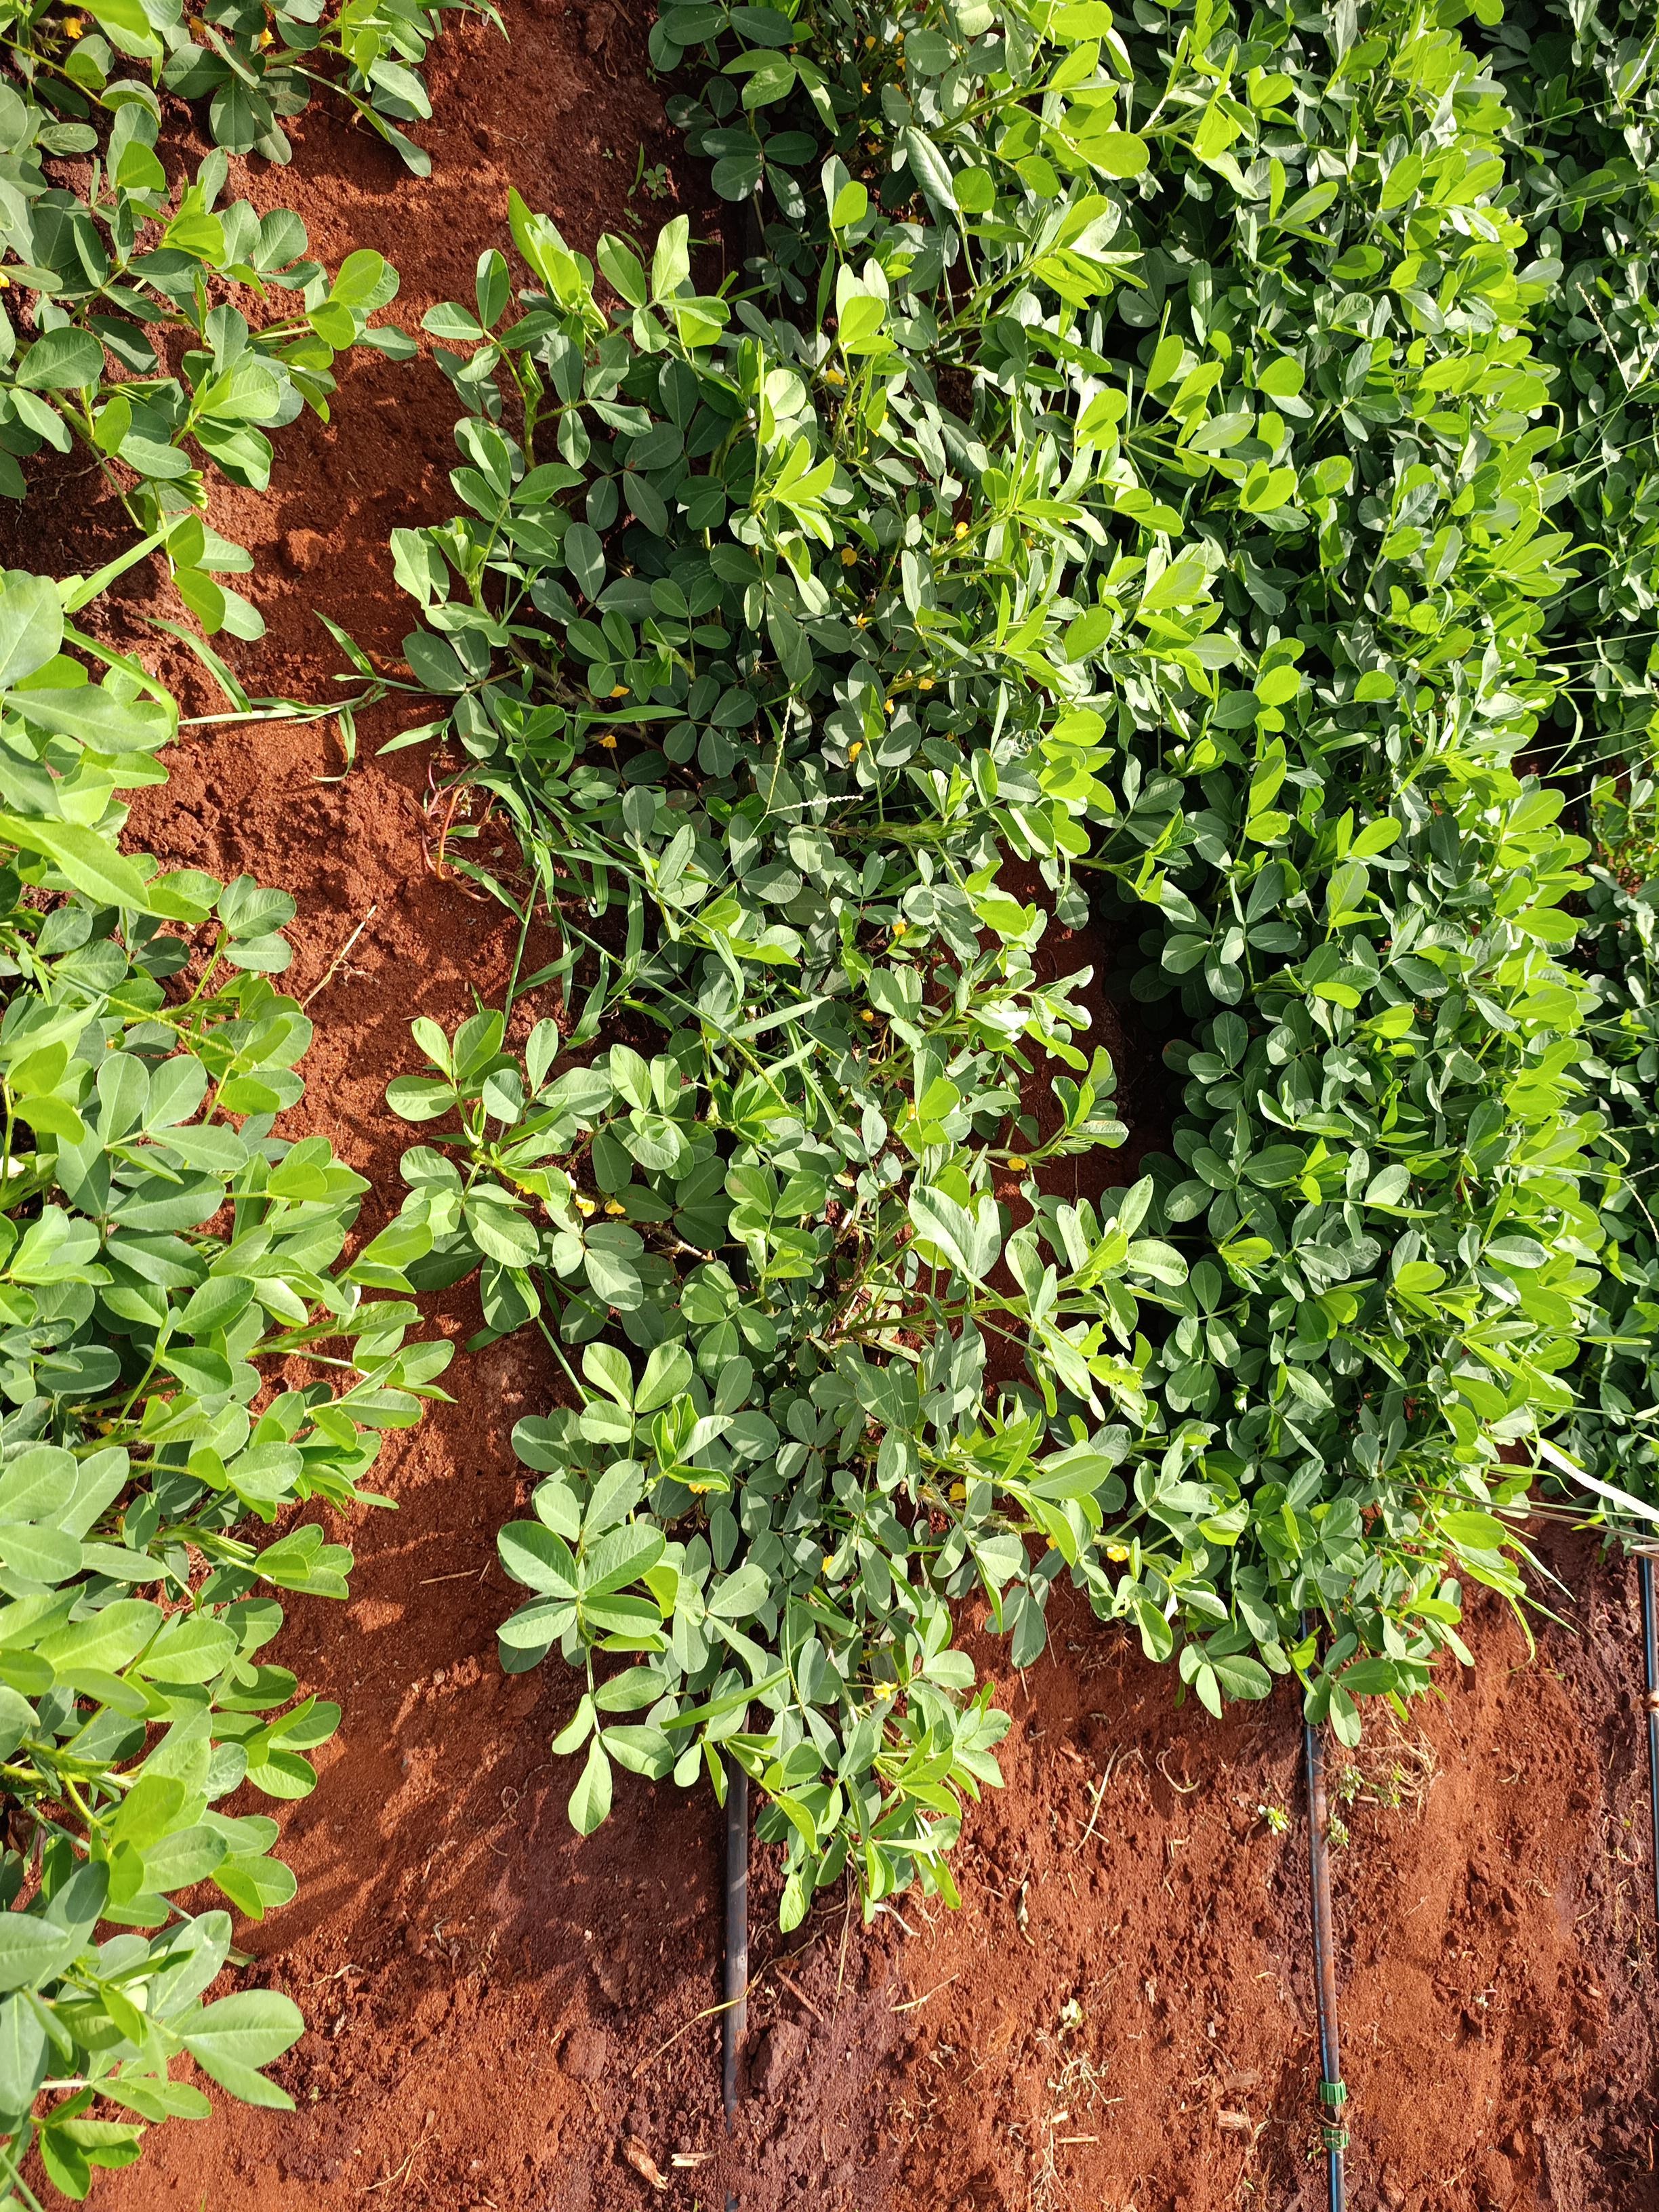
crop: groundnut
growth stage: flowering
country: Kenya
